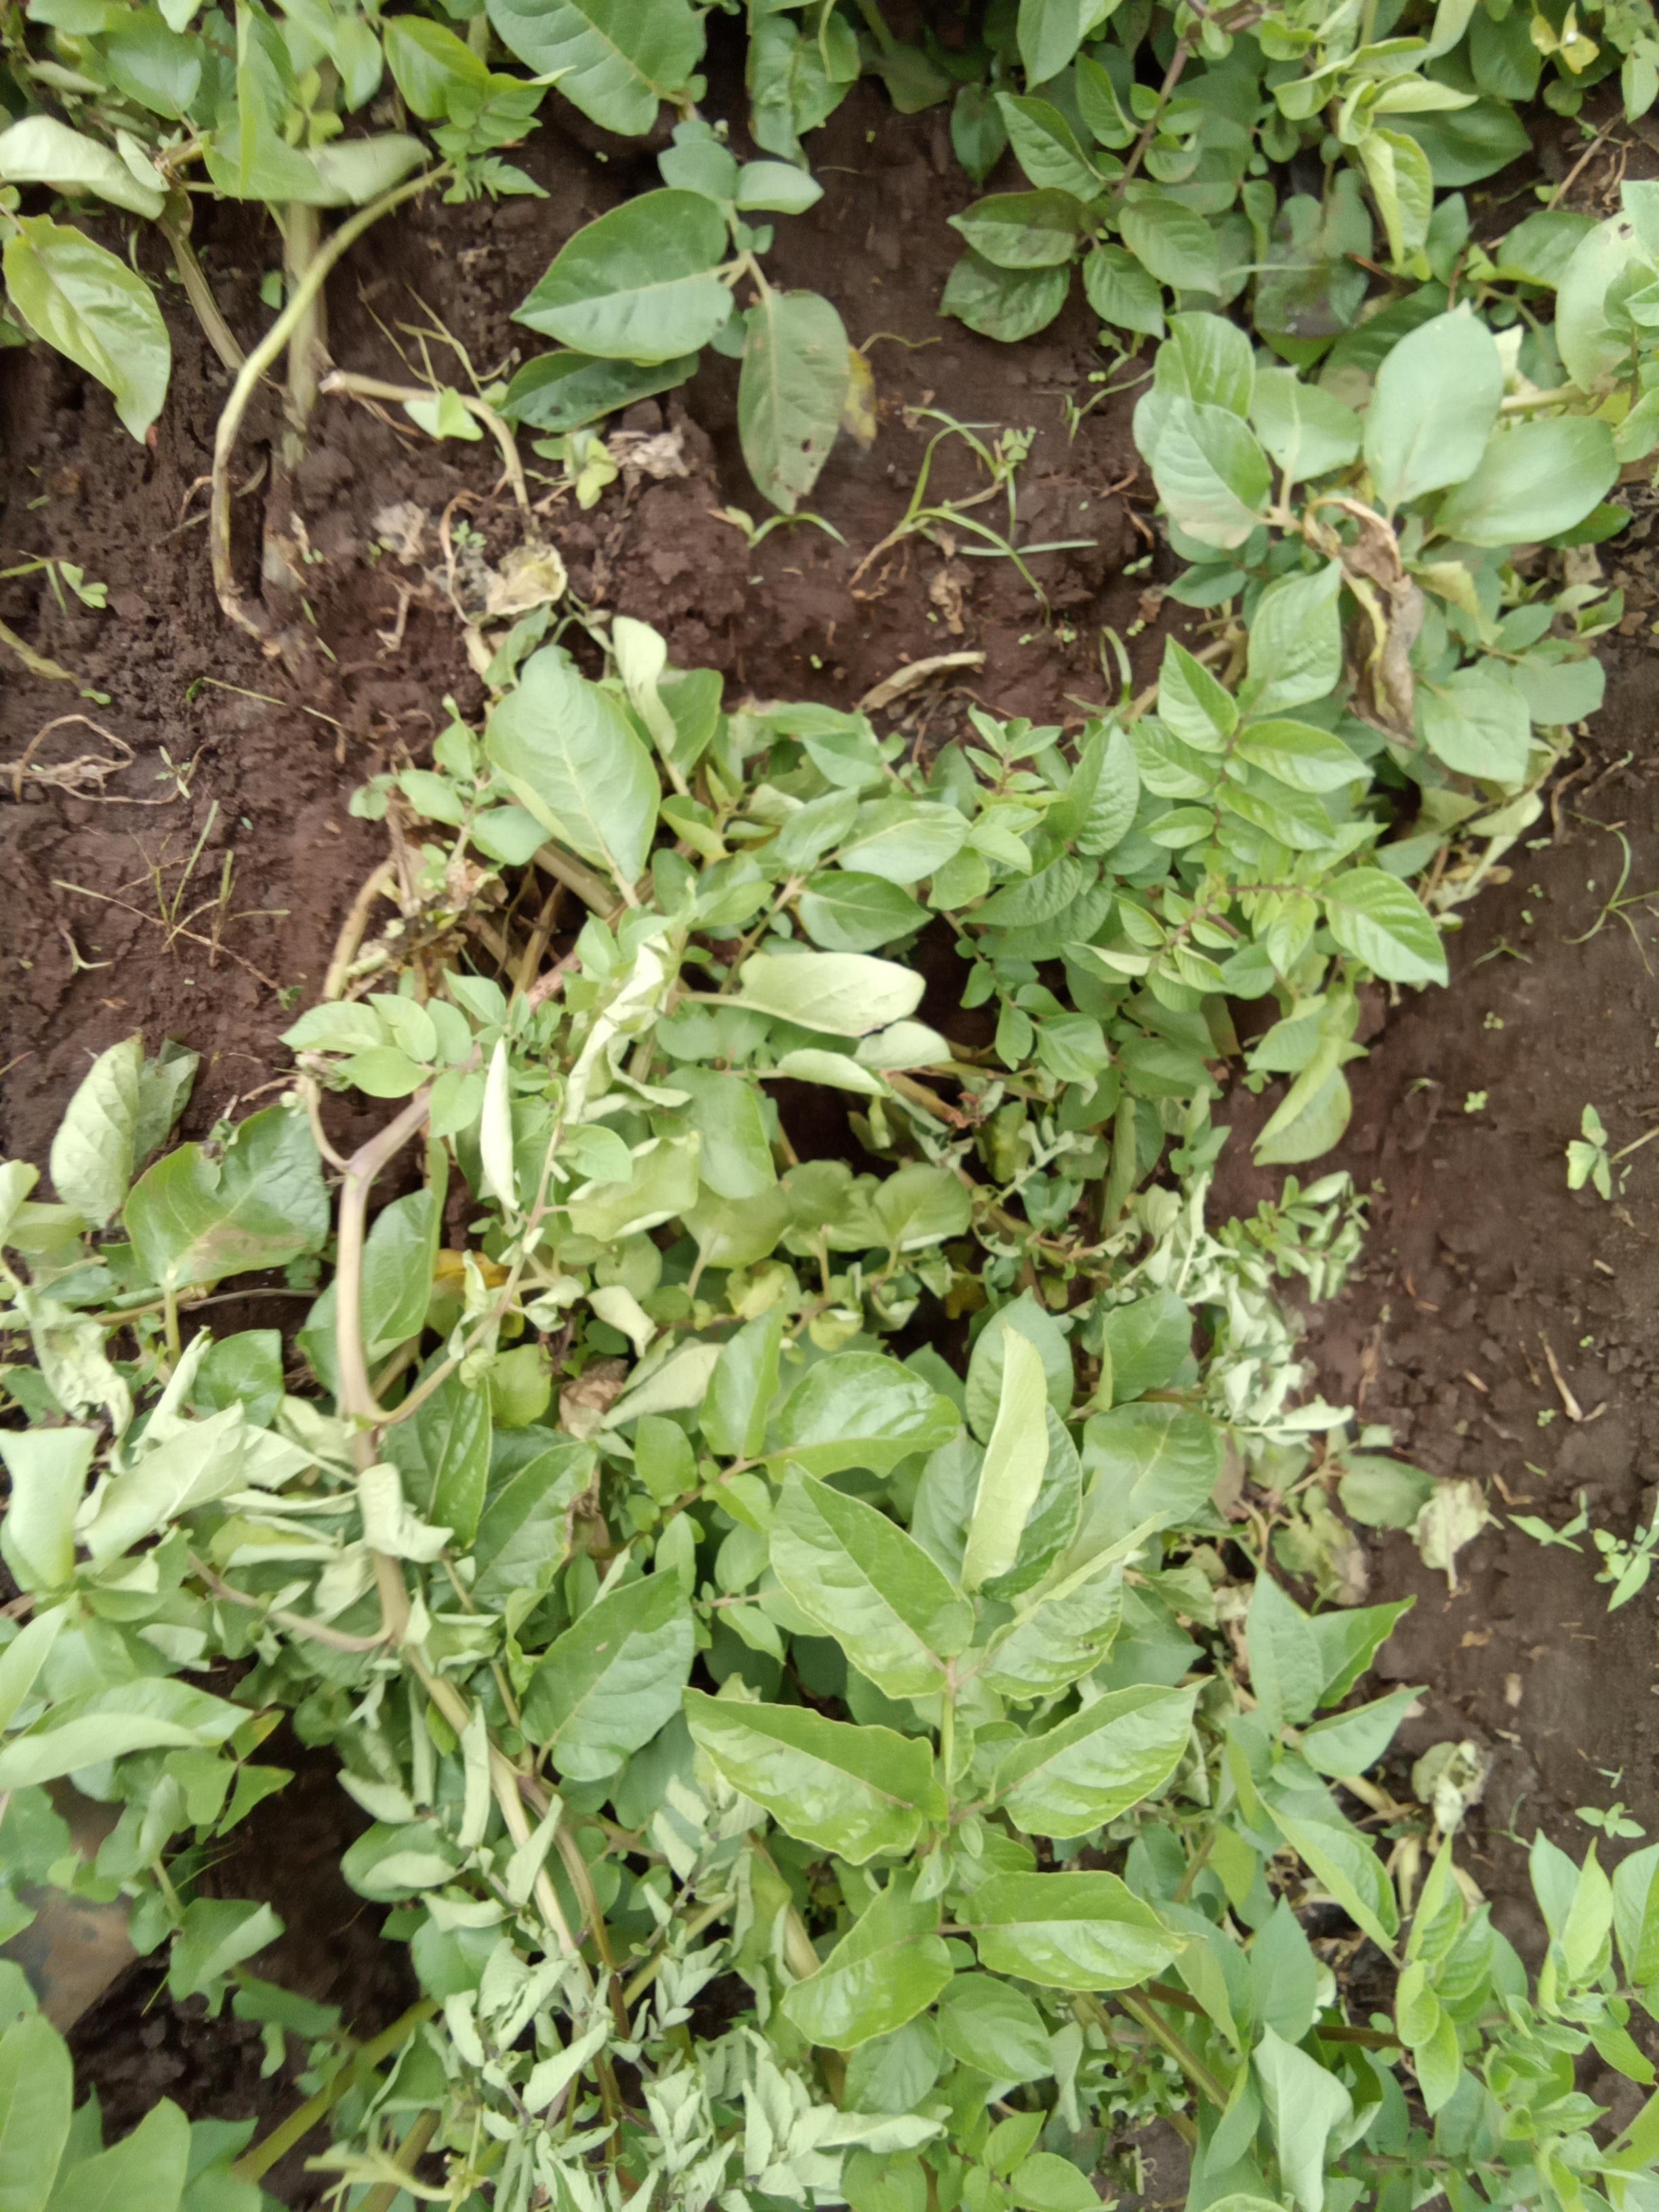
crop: potato
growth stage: flowering
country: Kenya
